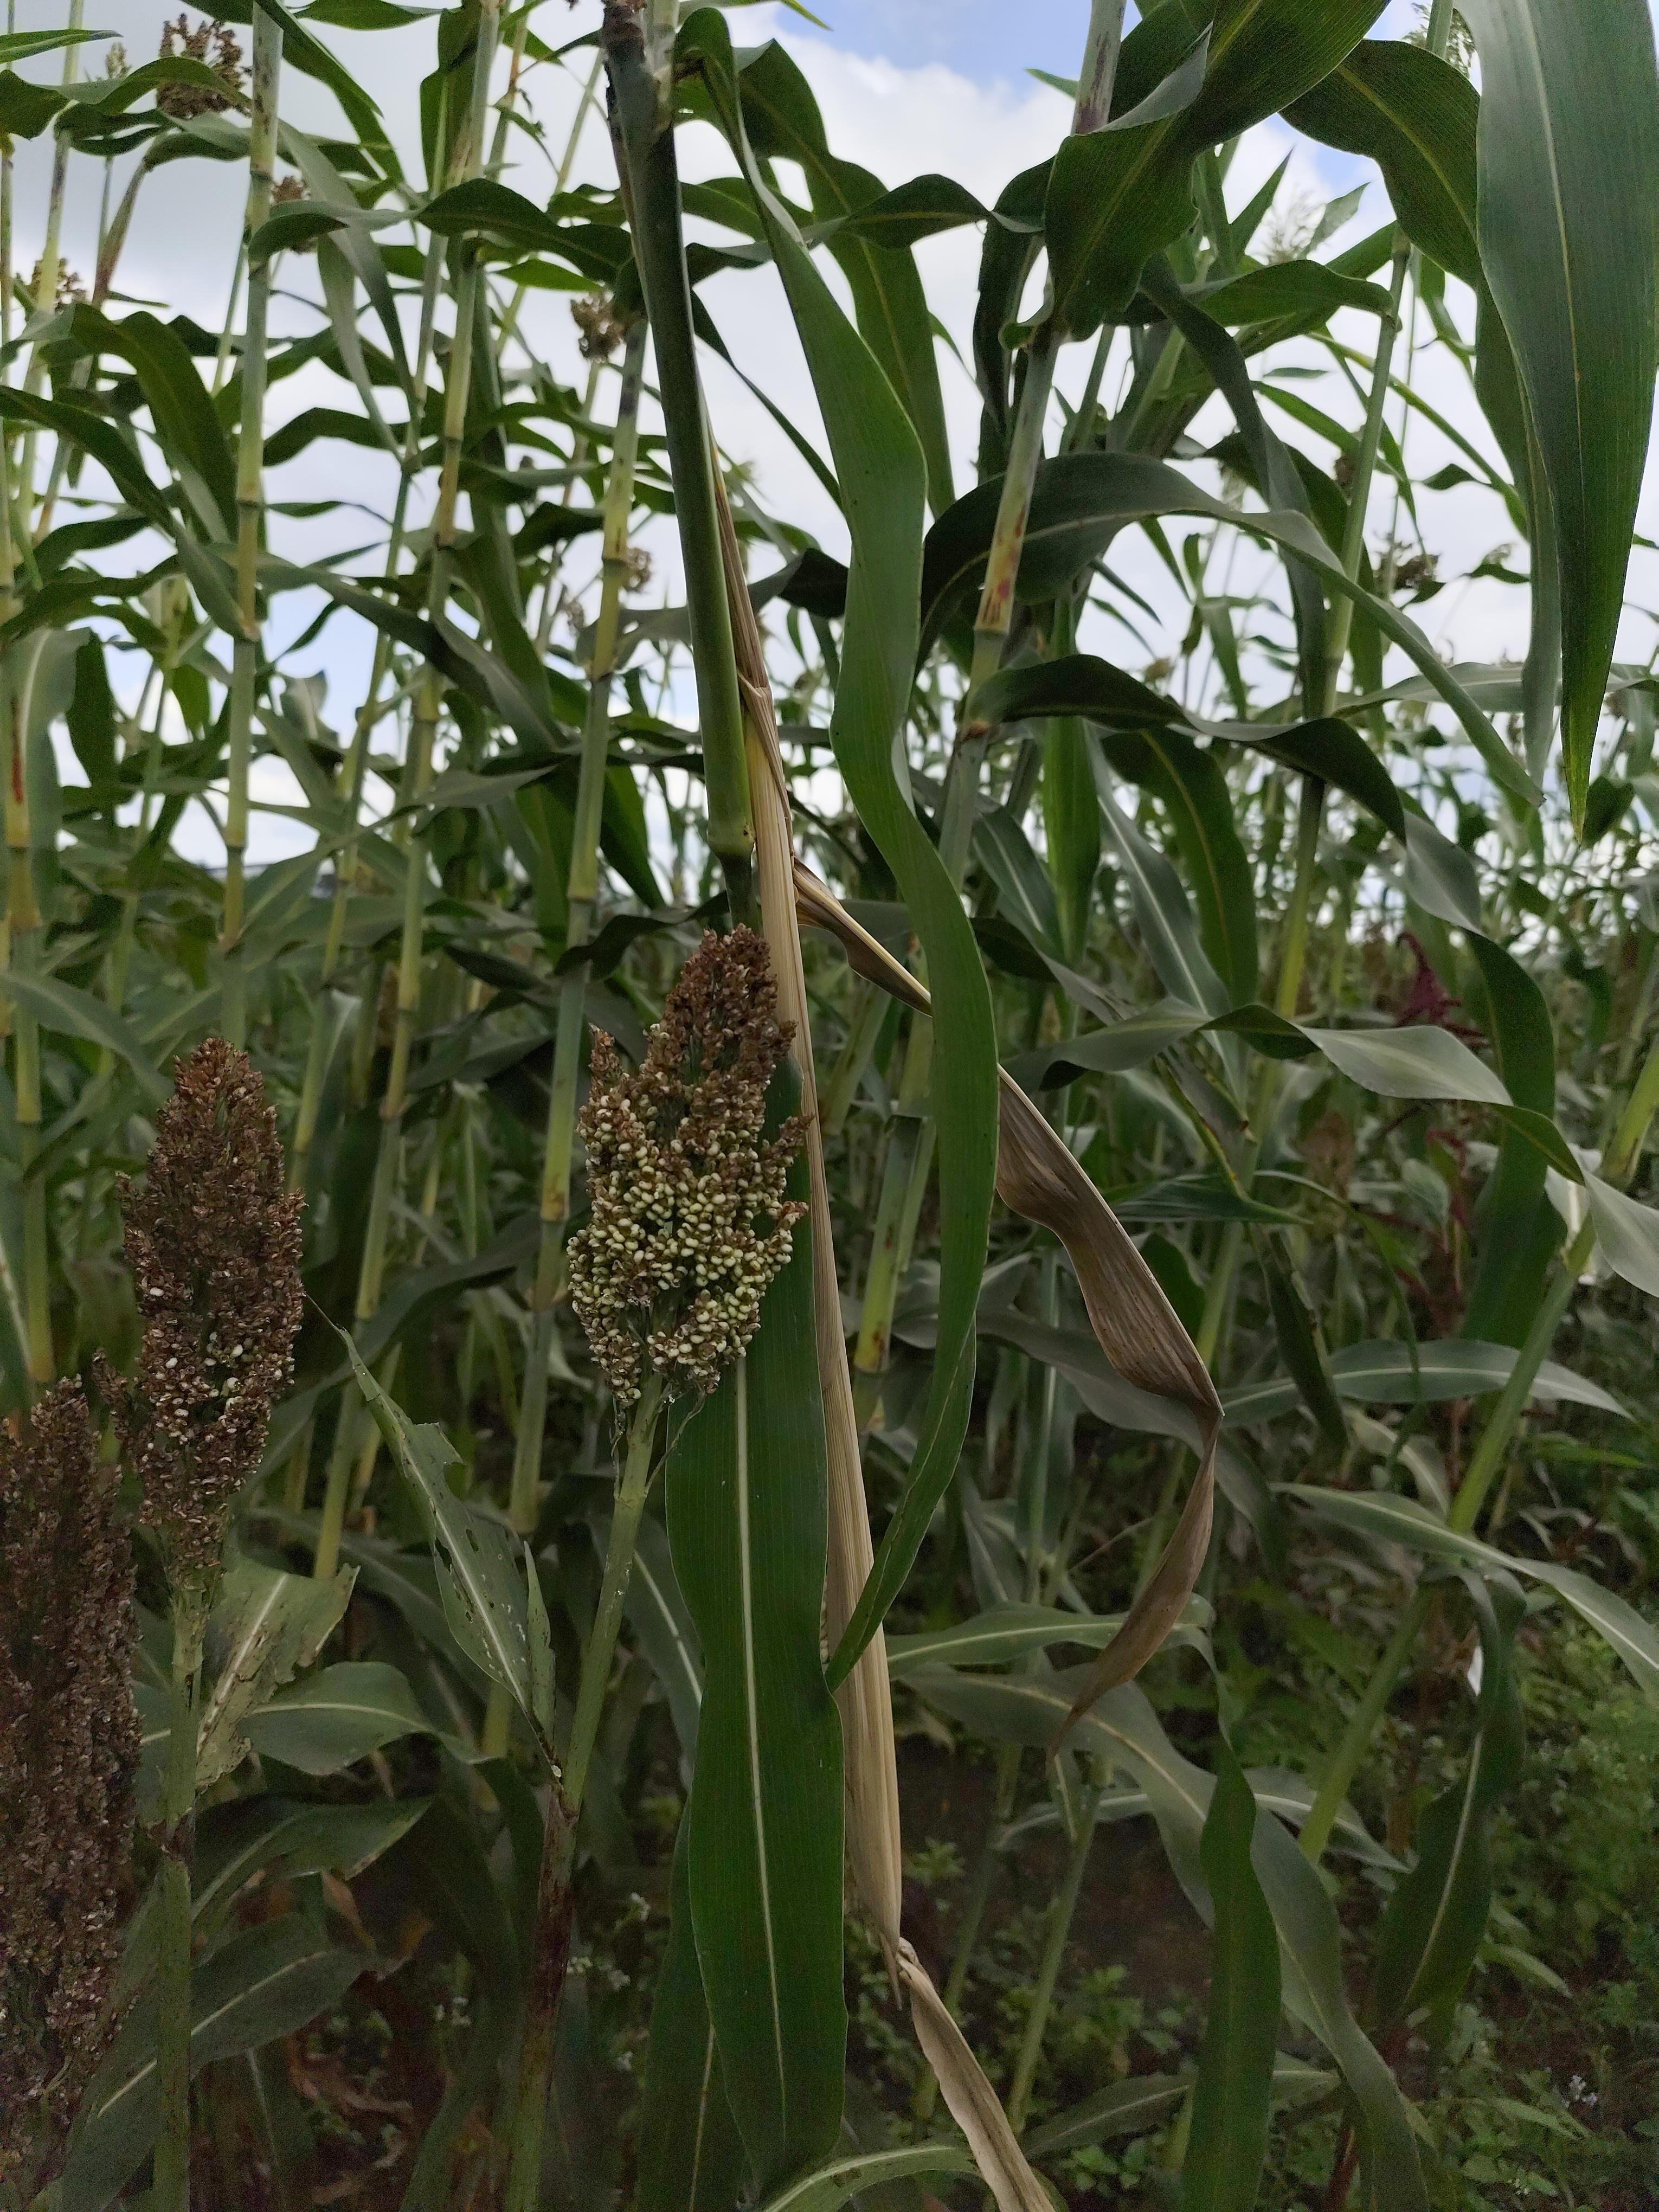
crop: sorghum
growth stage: filling grain
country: Tanzania
